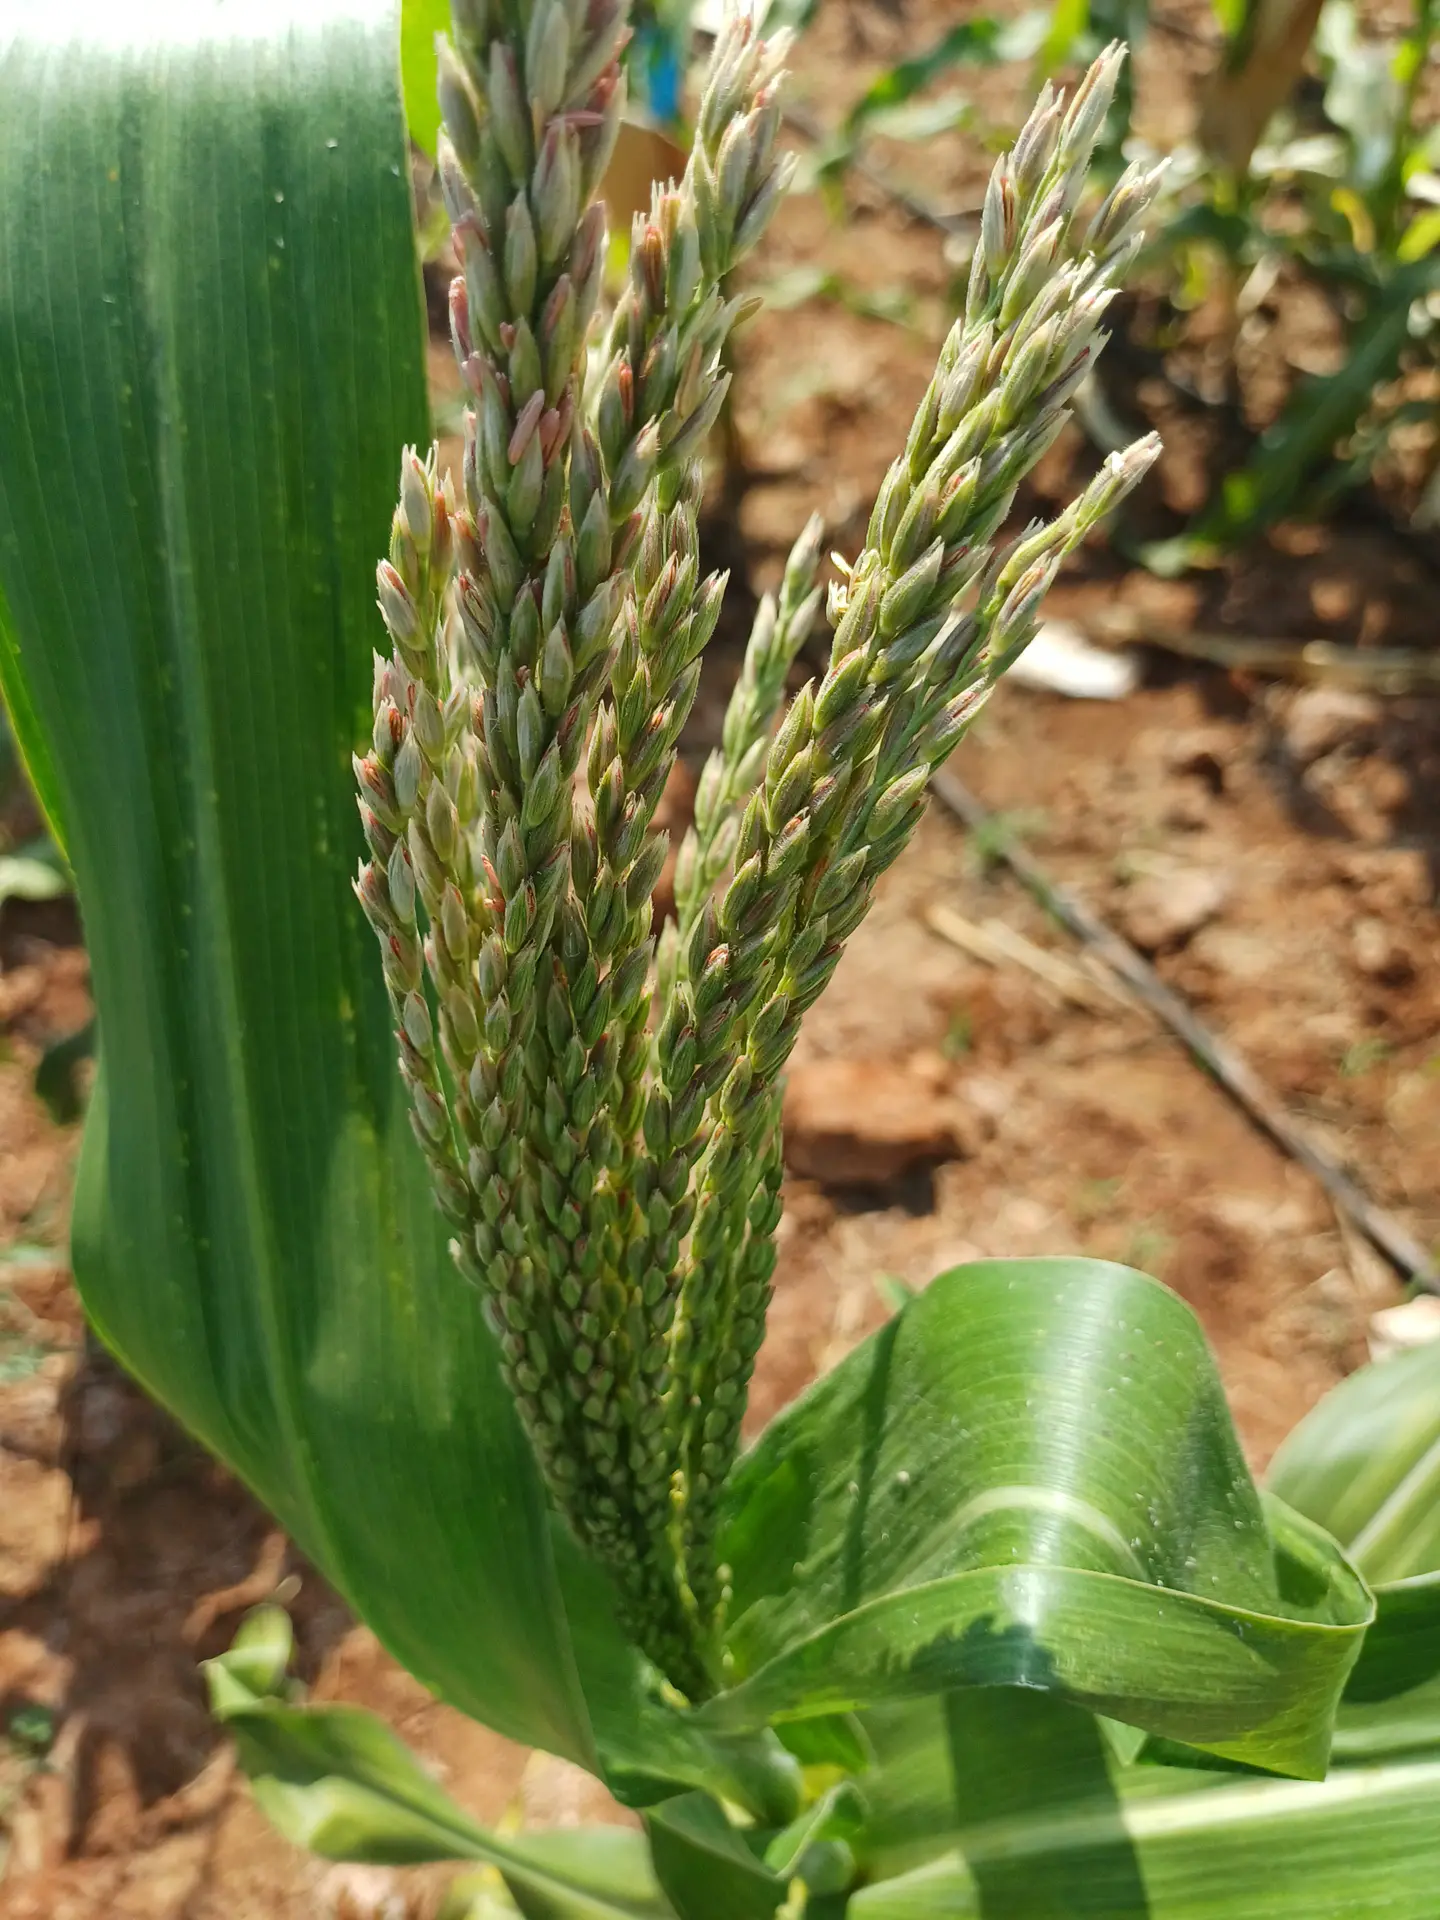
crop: maize
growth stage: flowering
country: Kenya
